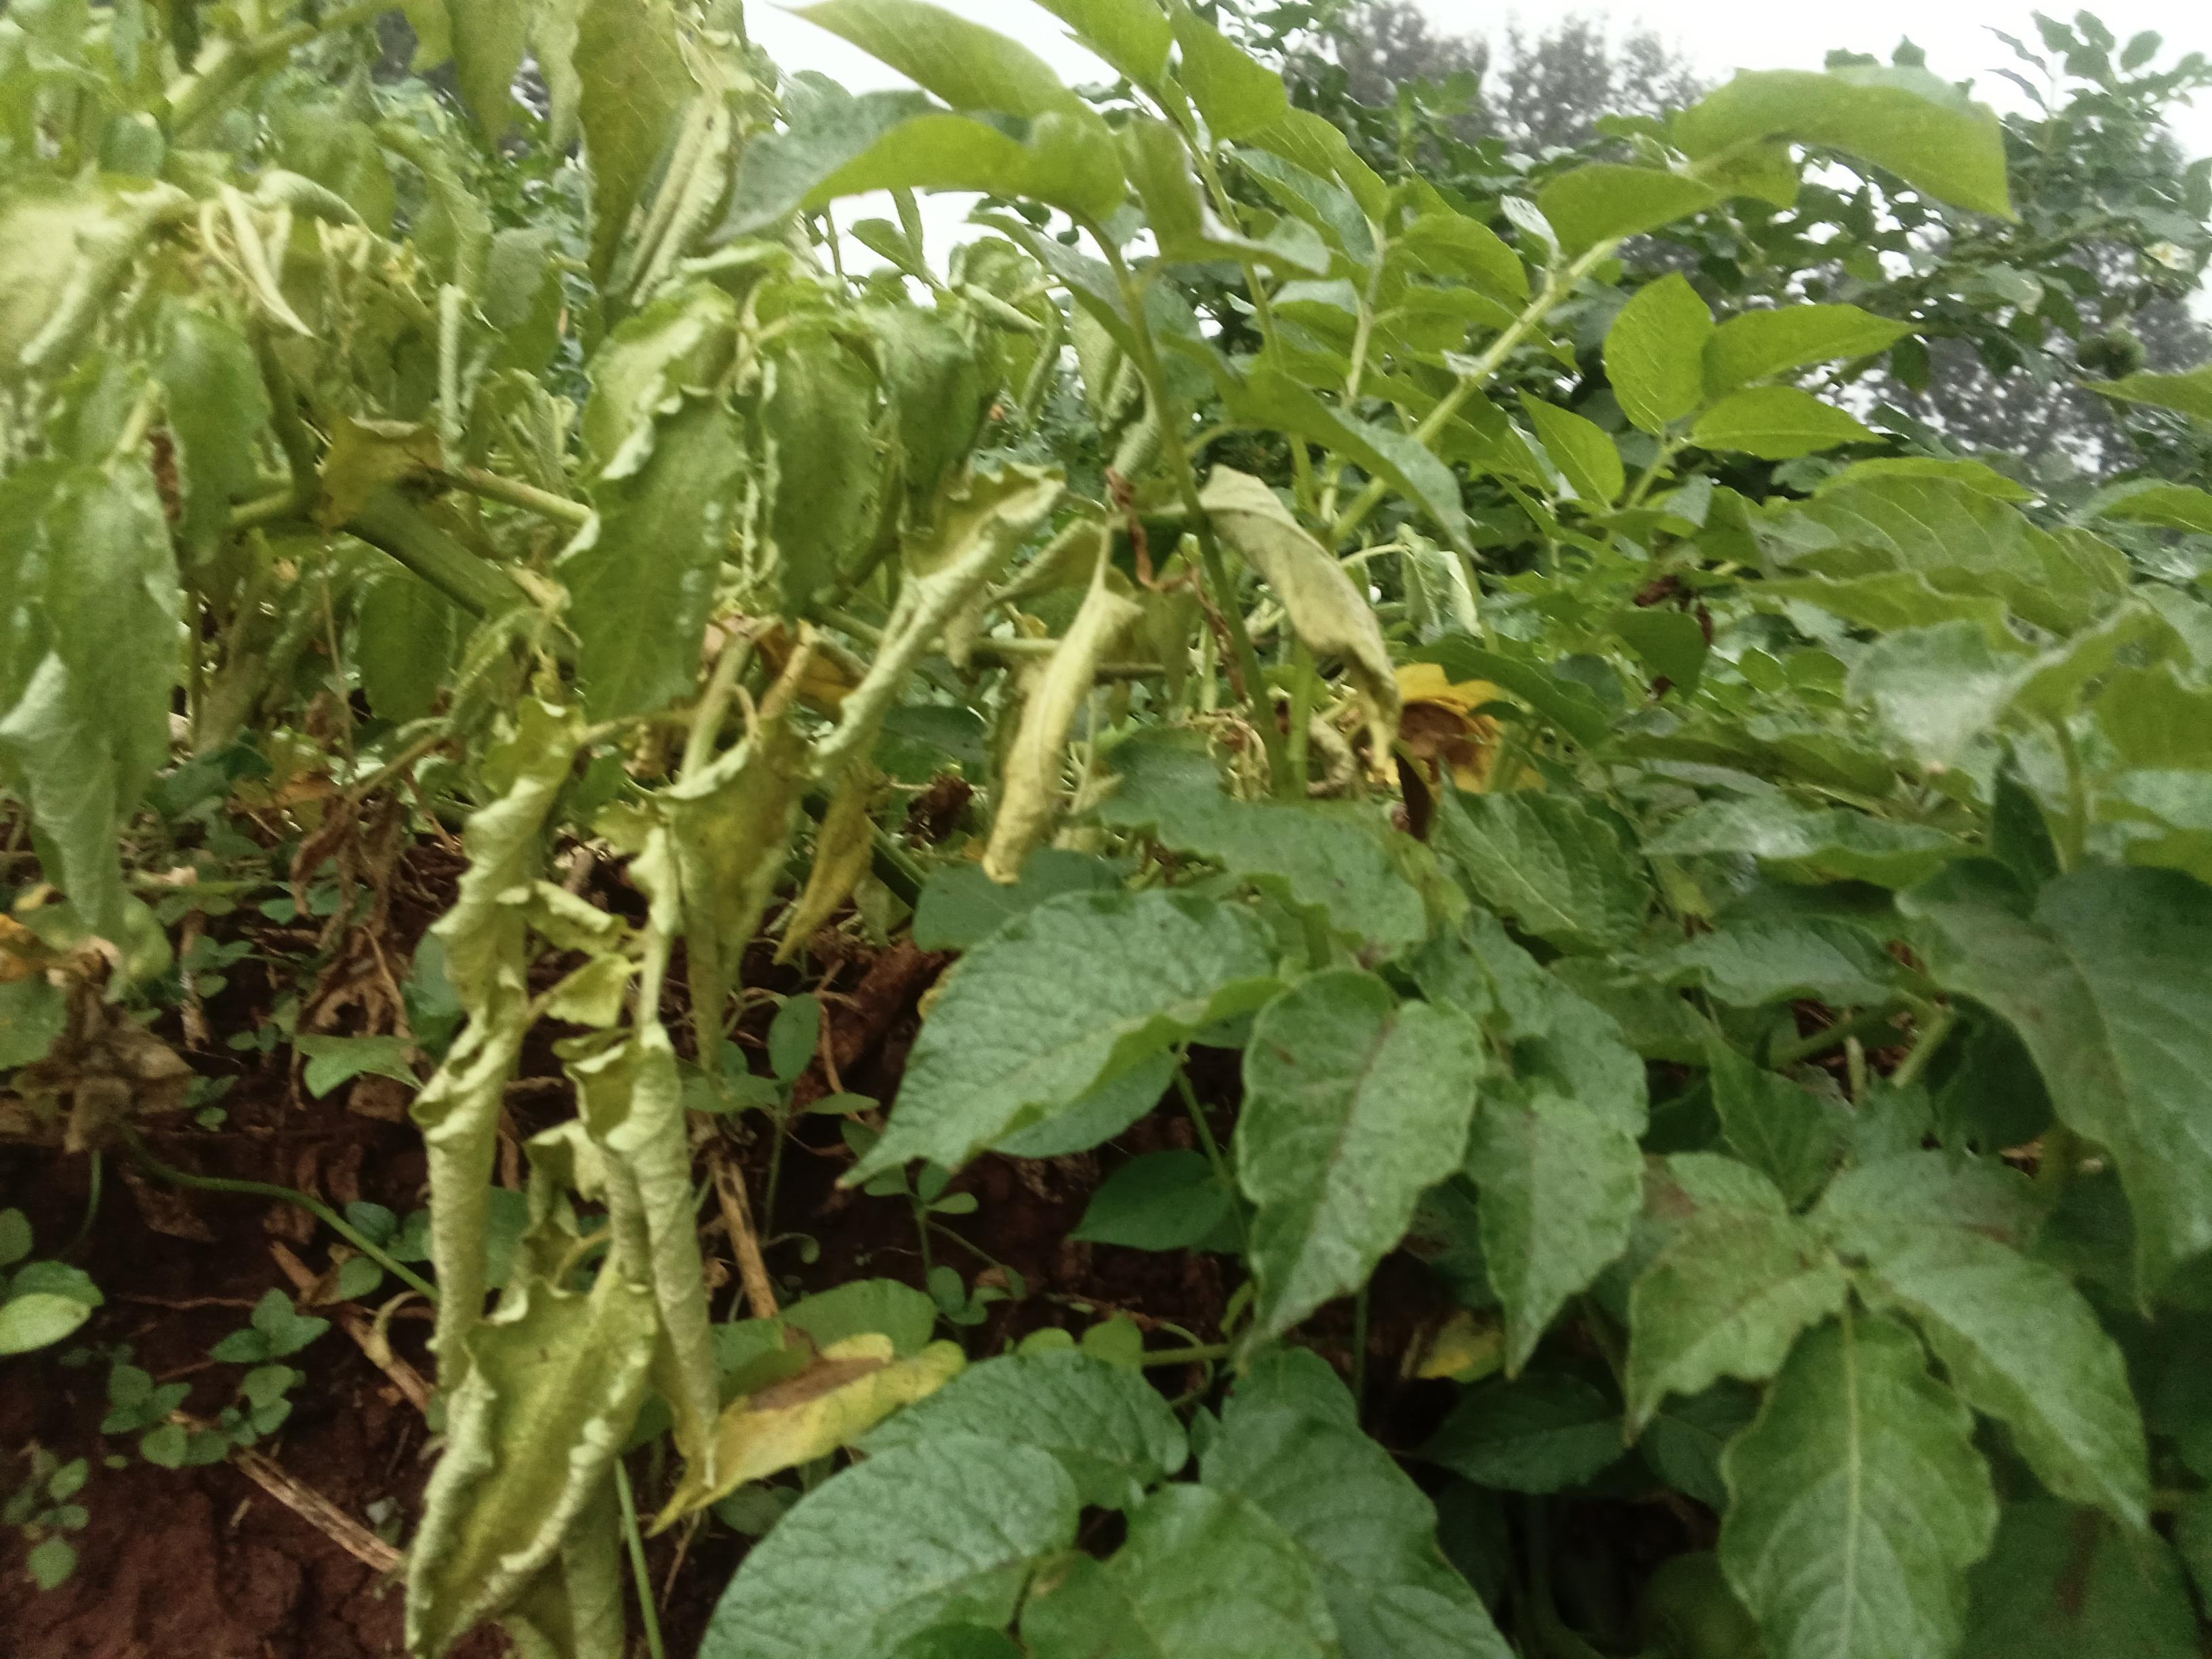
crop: potato
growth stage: harvest maturity
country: Kenya
